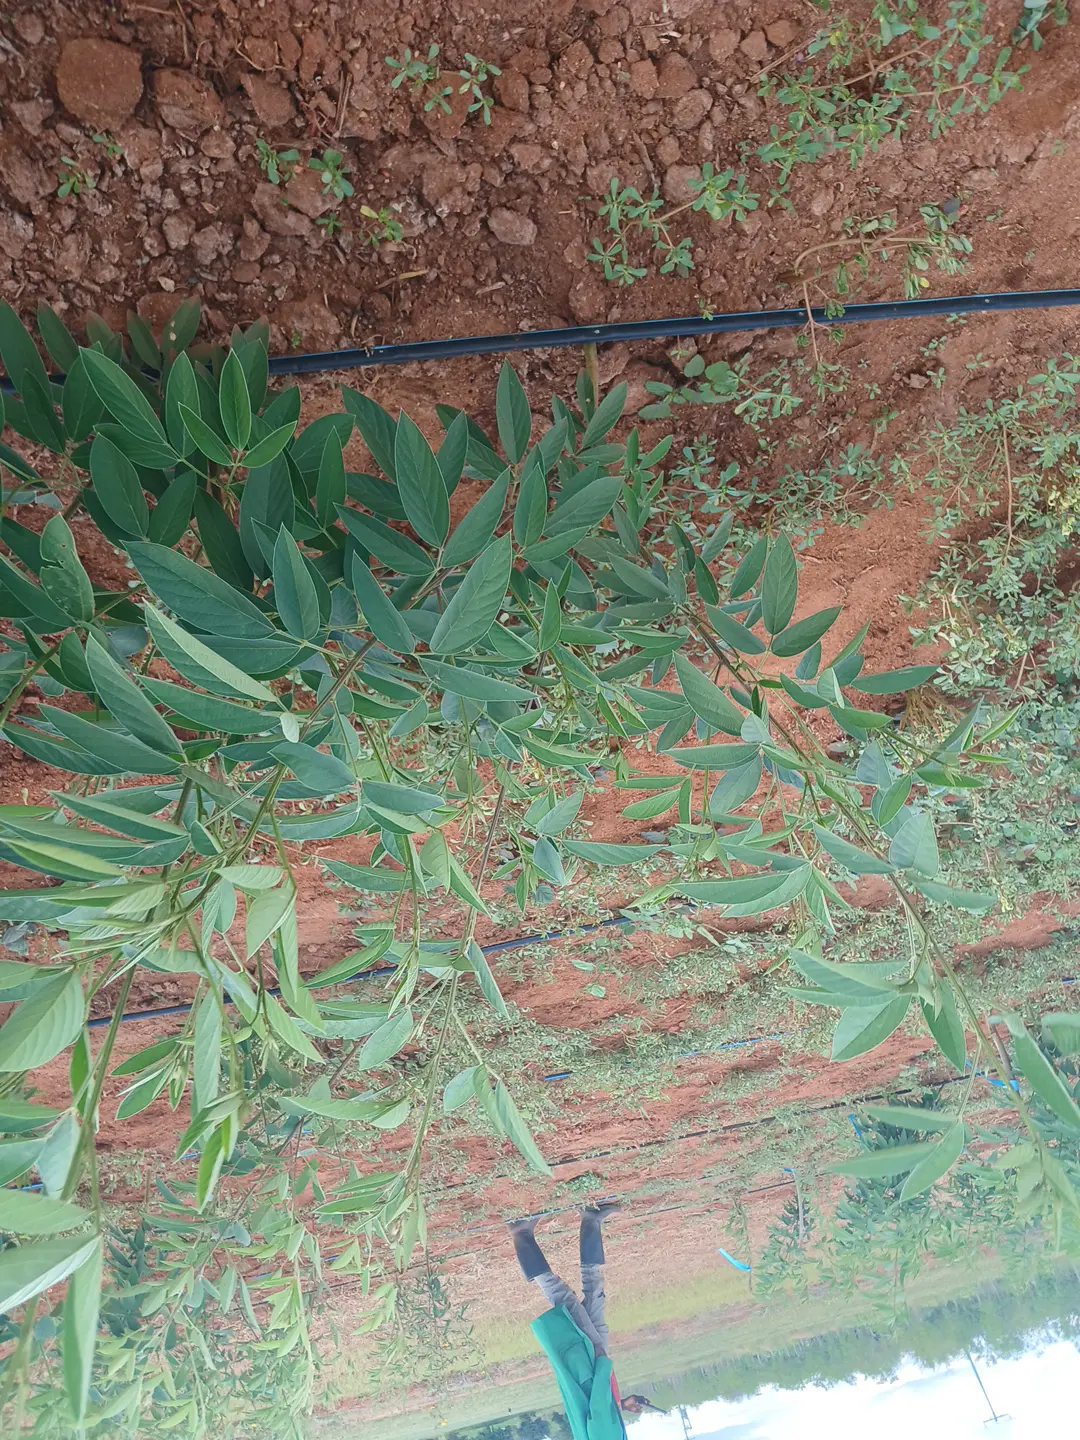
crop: pigeonpea
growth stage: flowering
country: Kenya
